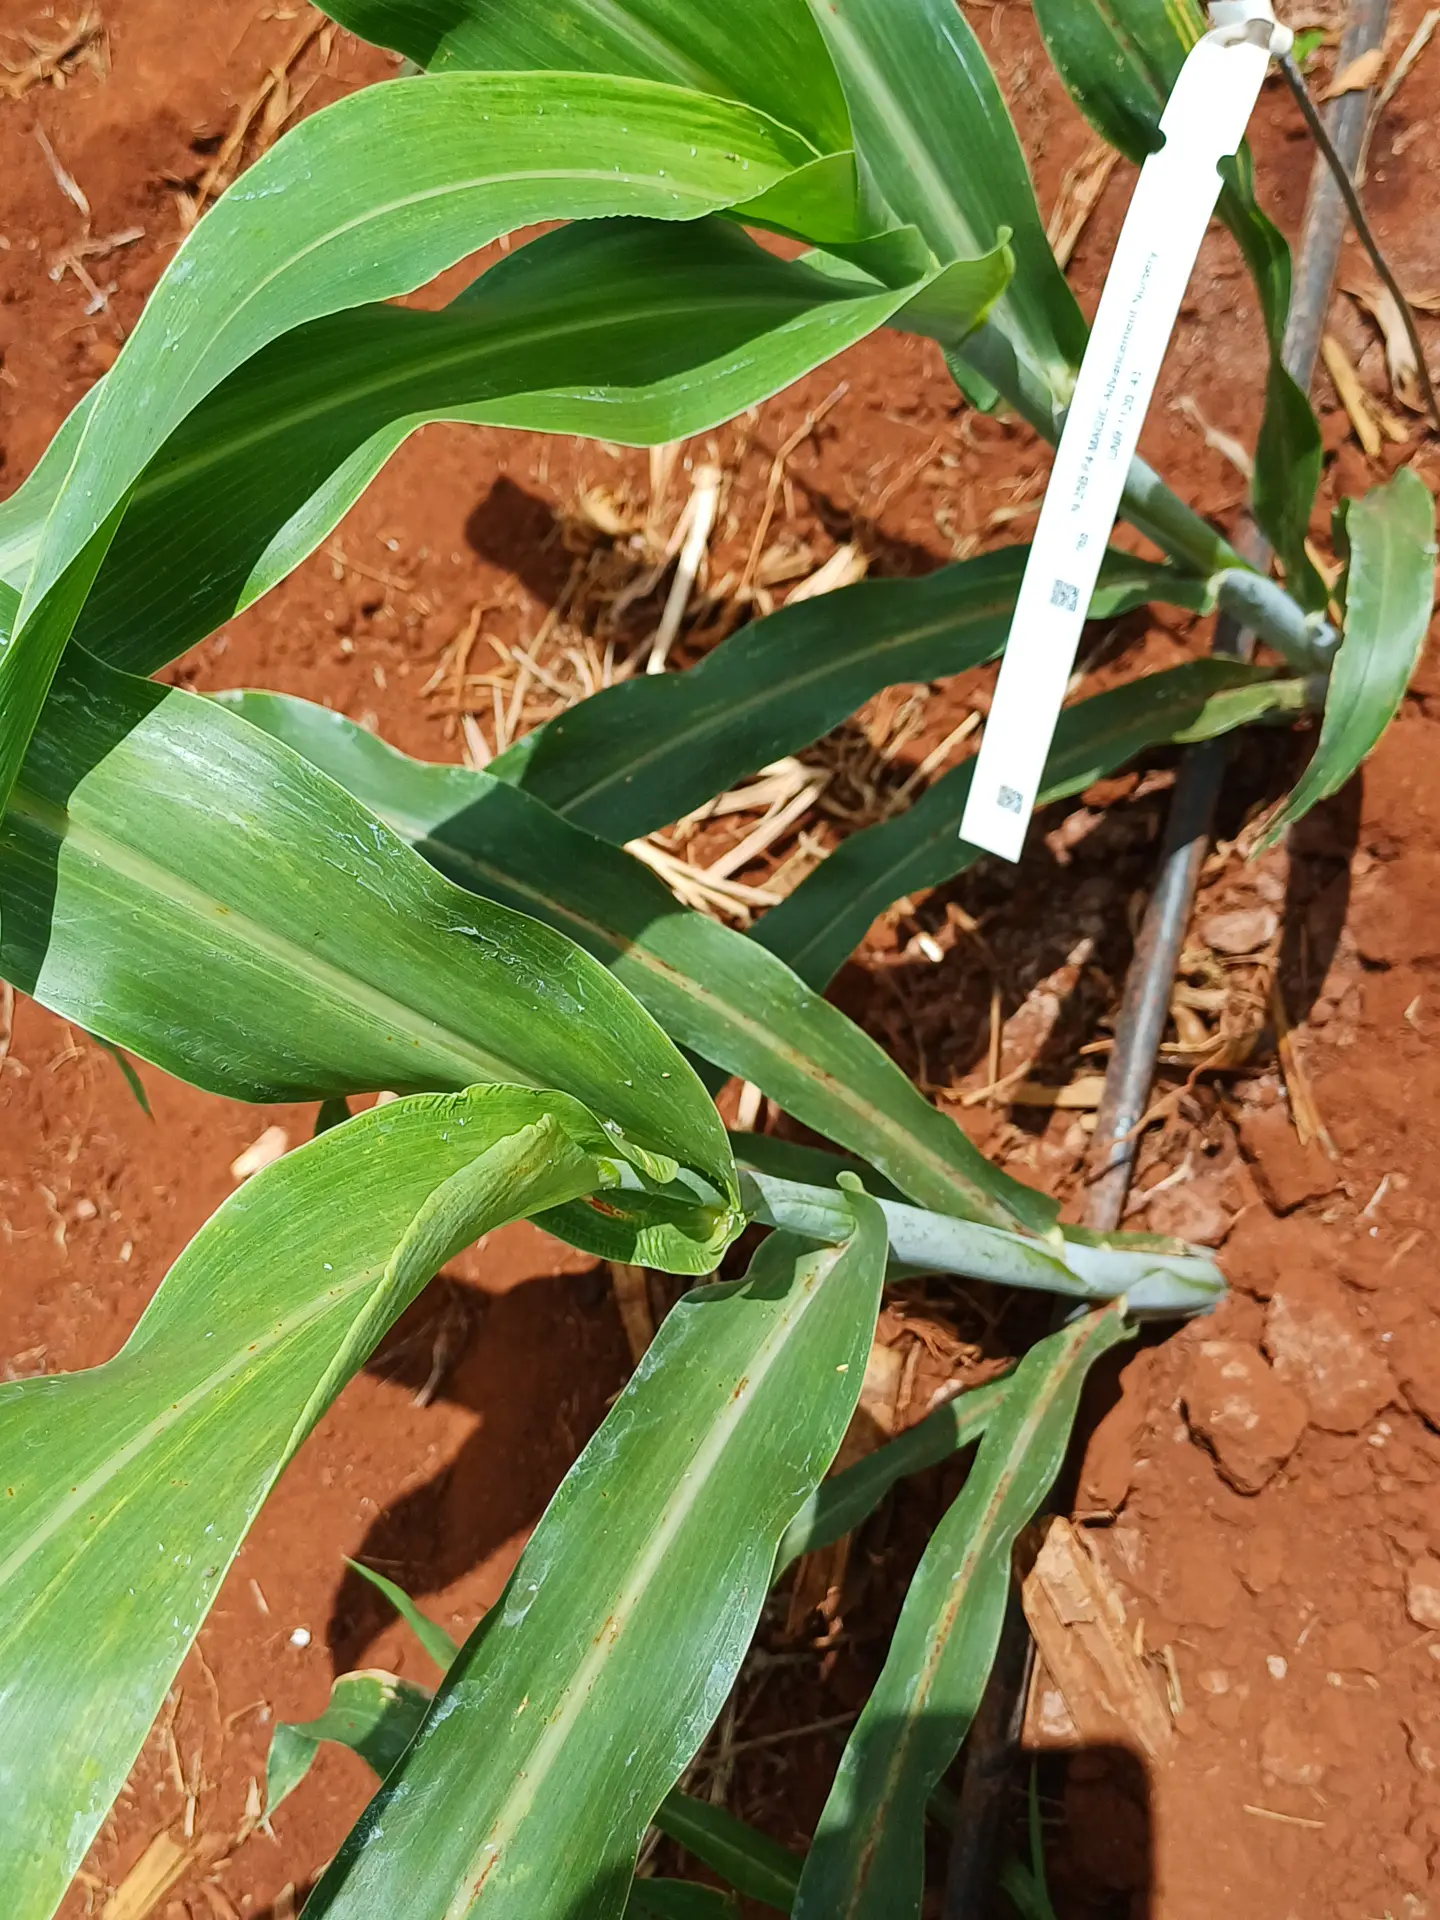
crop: sorghum
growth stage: vegetative
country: Kenya
